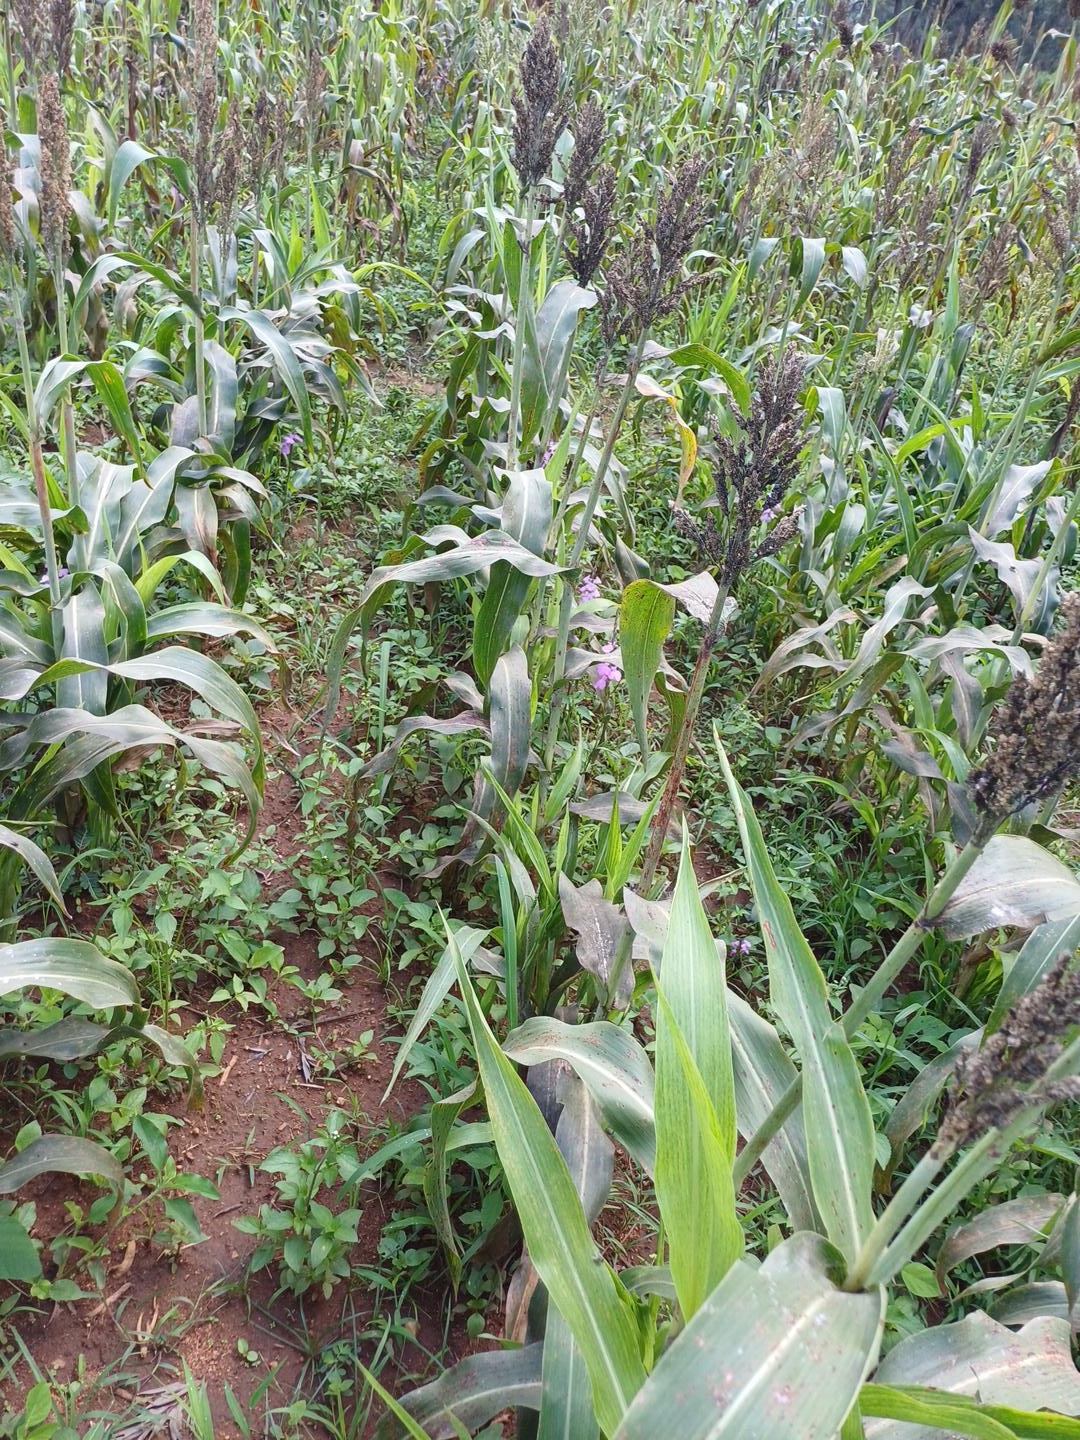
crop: sorghum
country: Kenya
